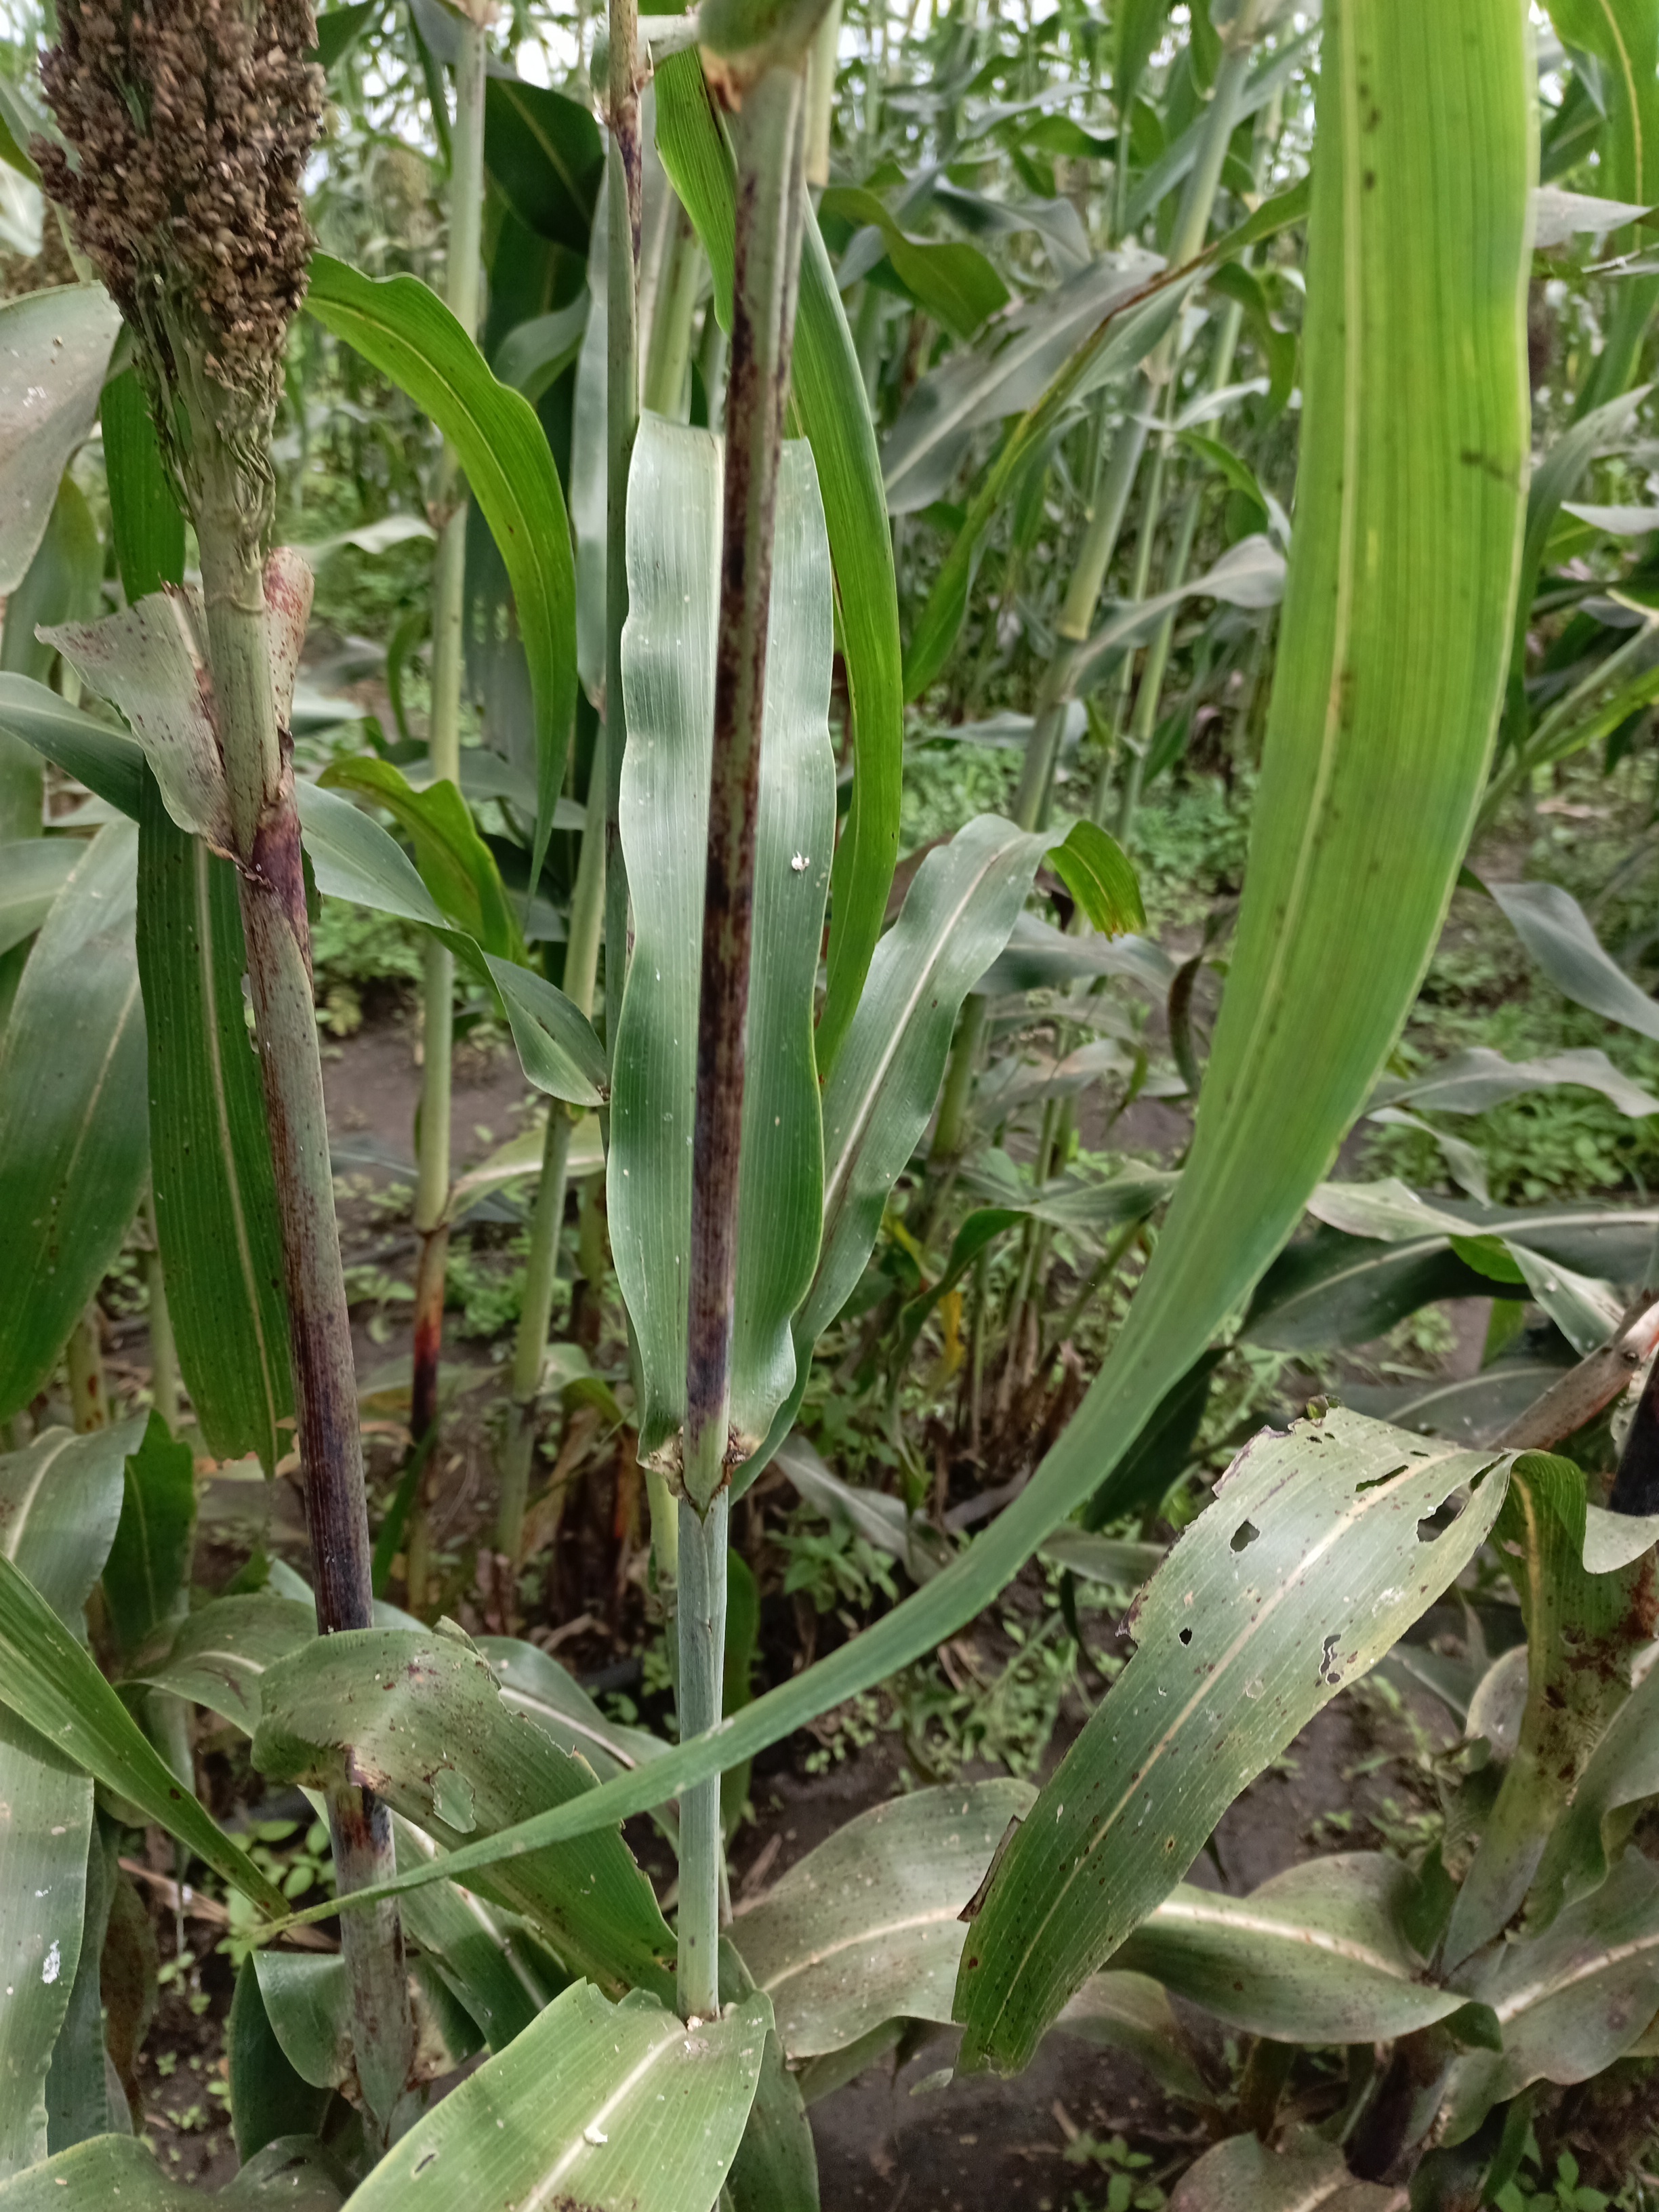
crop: sorghum
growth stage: filling grain
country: Tanzania
